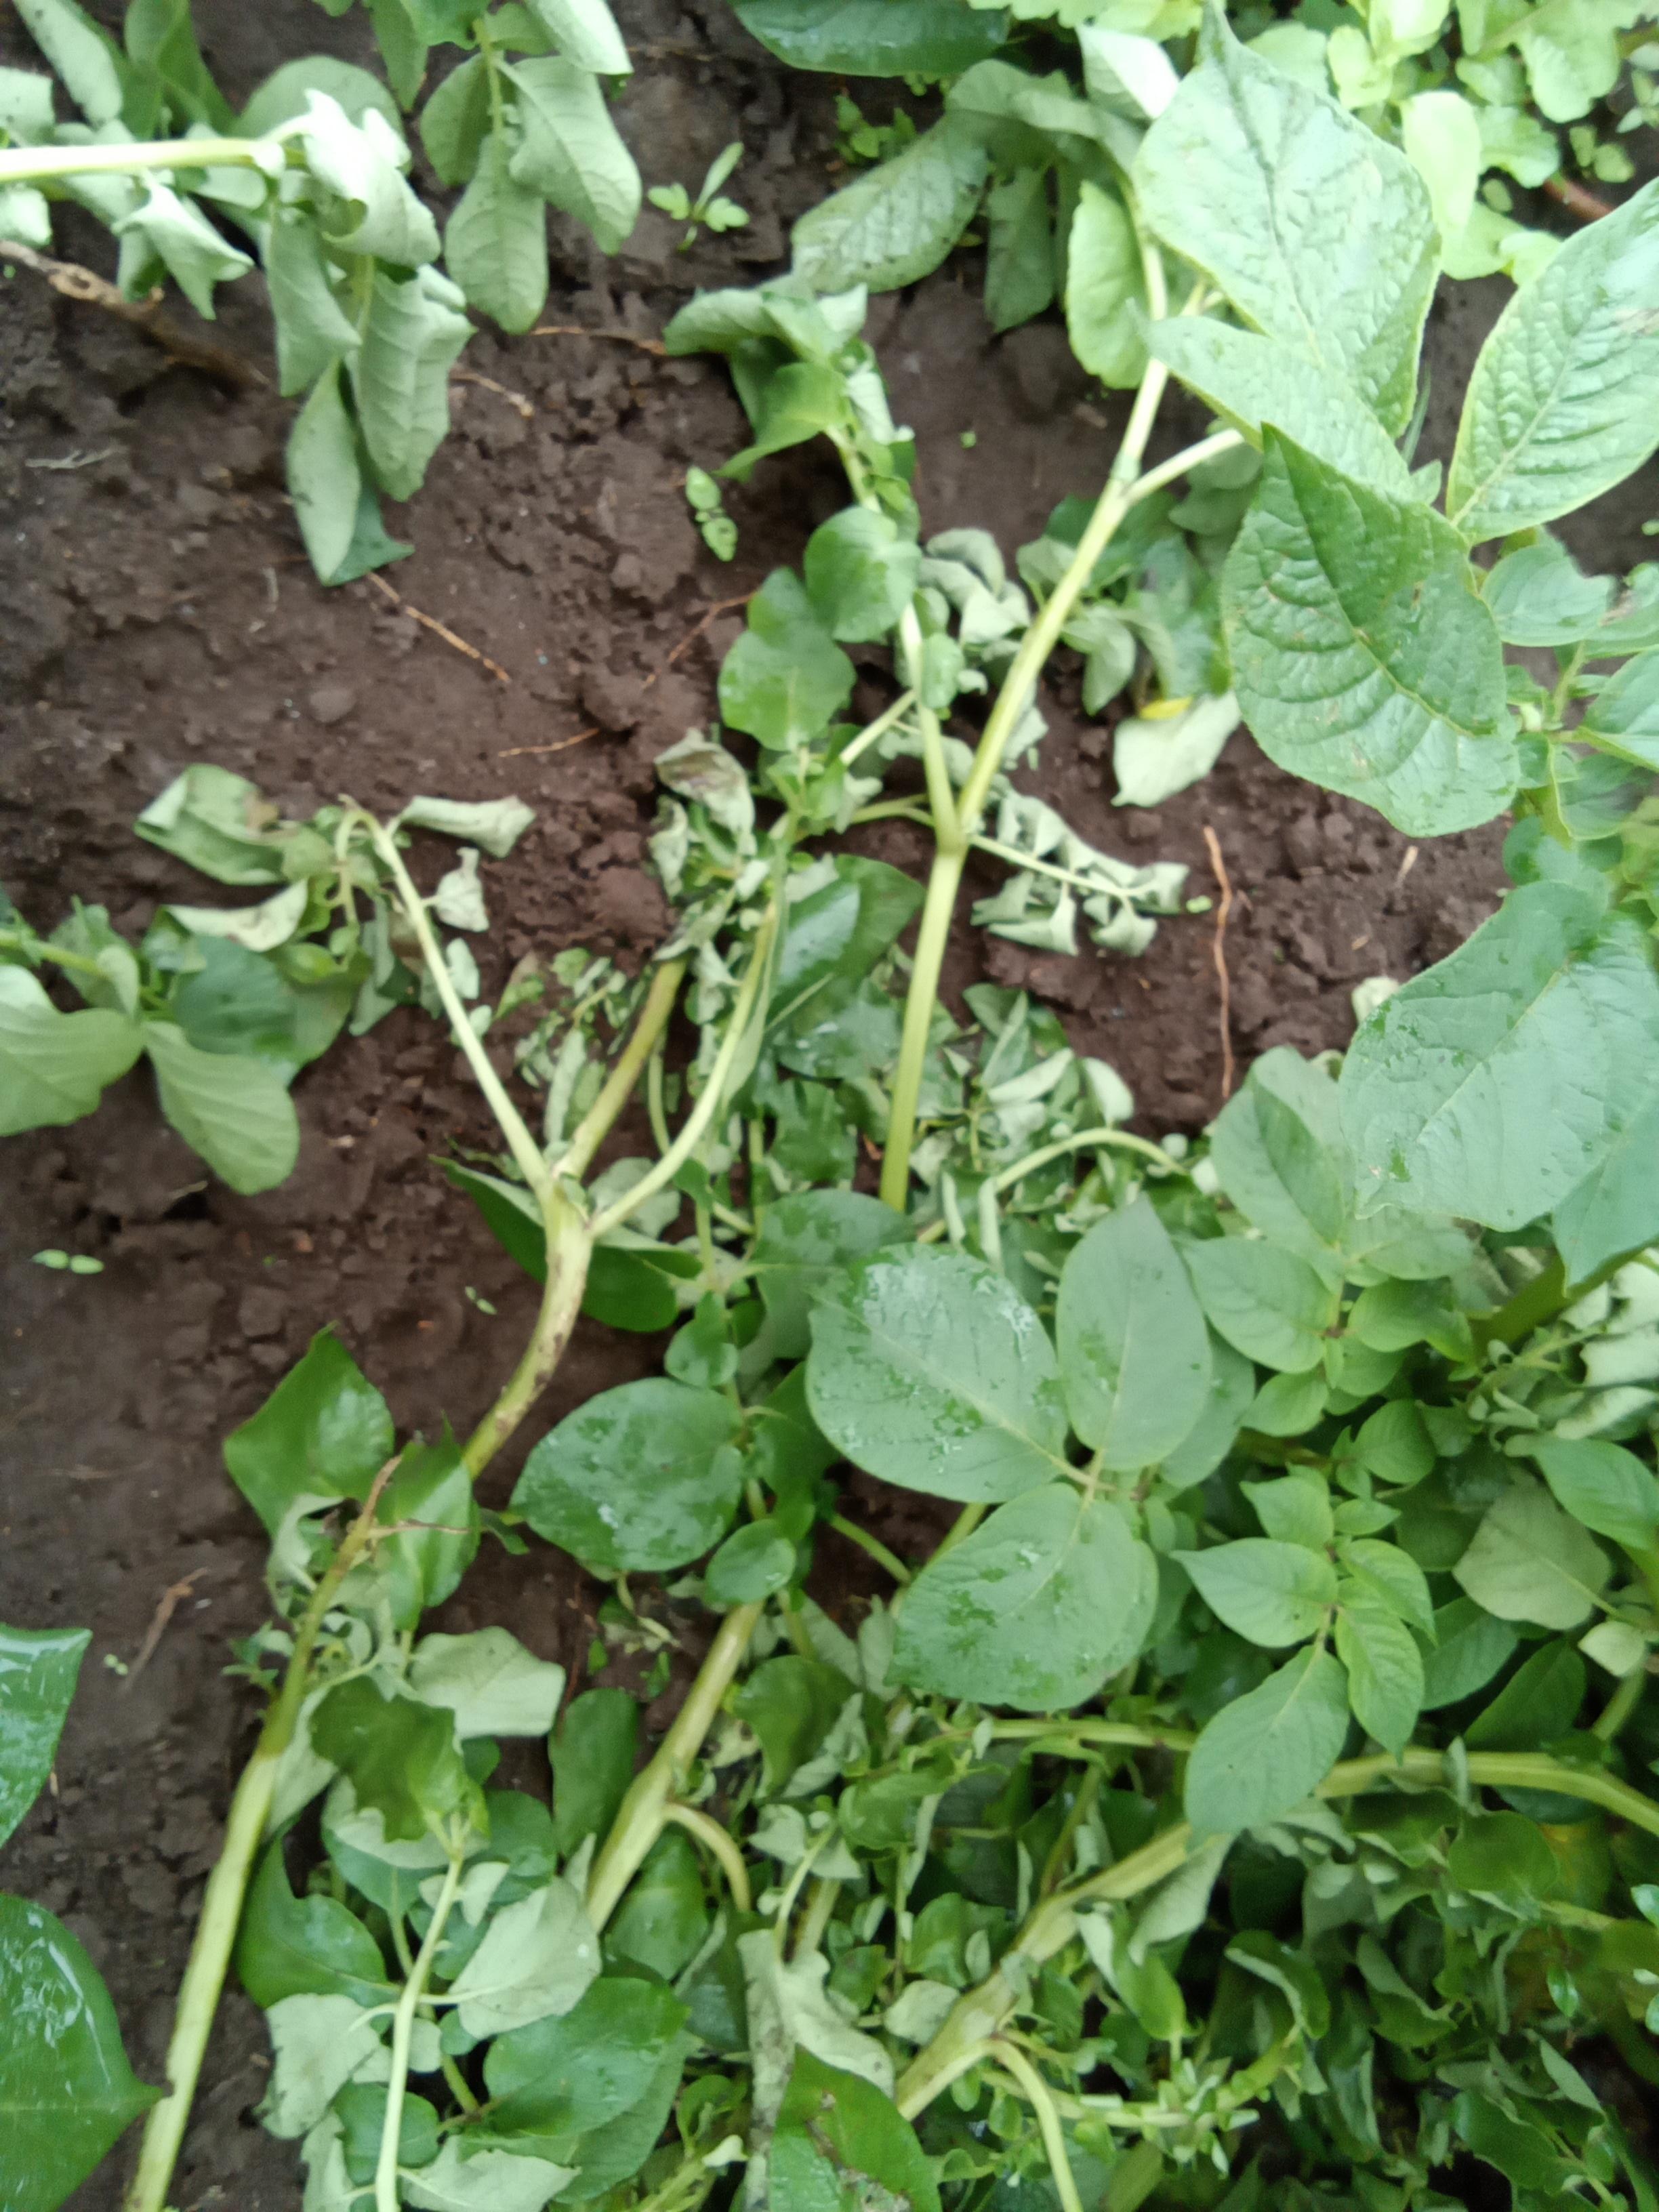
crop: potato
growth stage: flowering
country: Kenya
